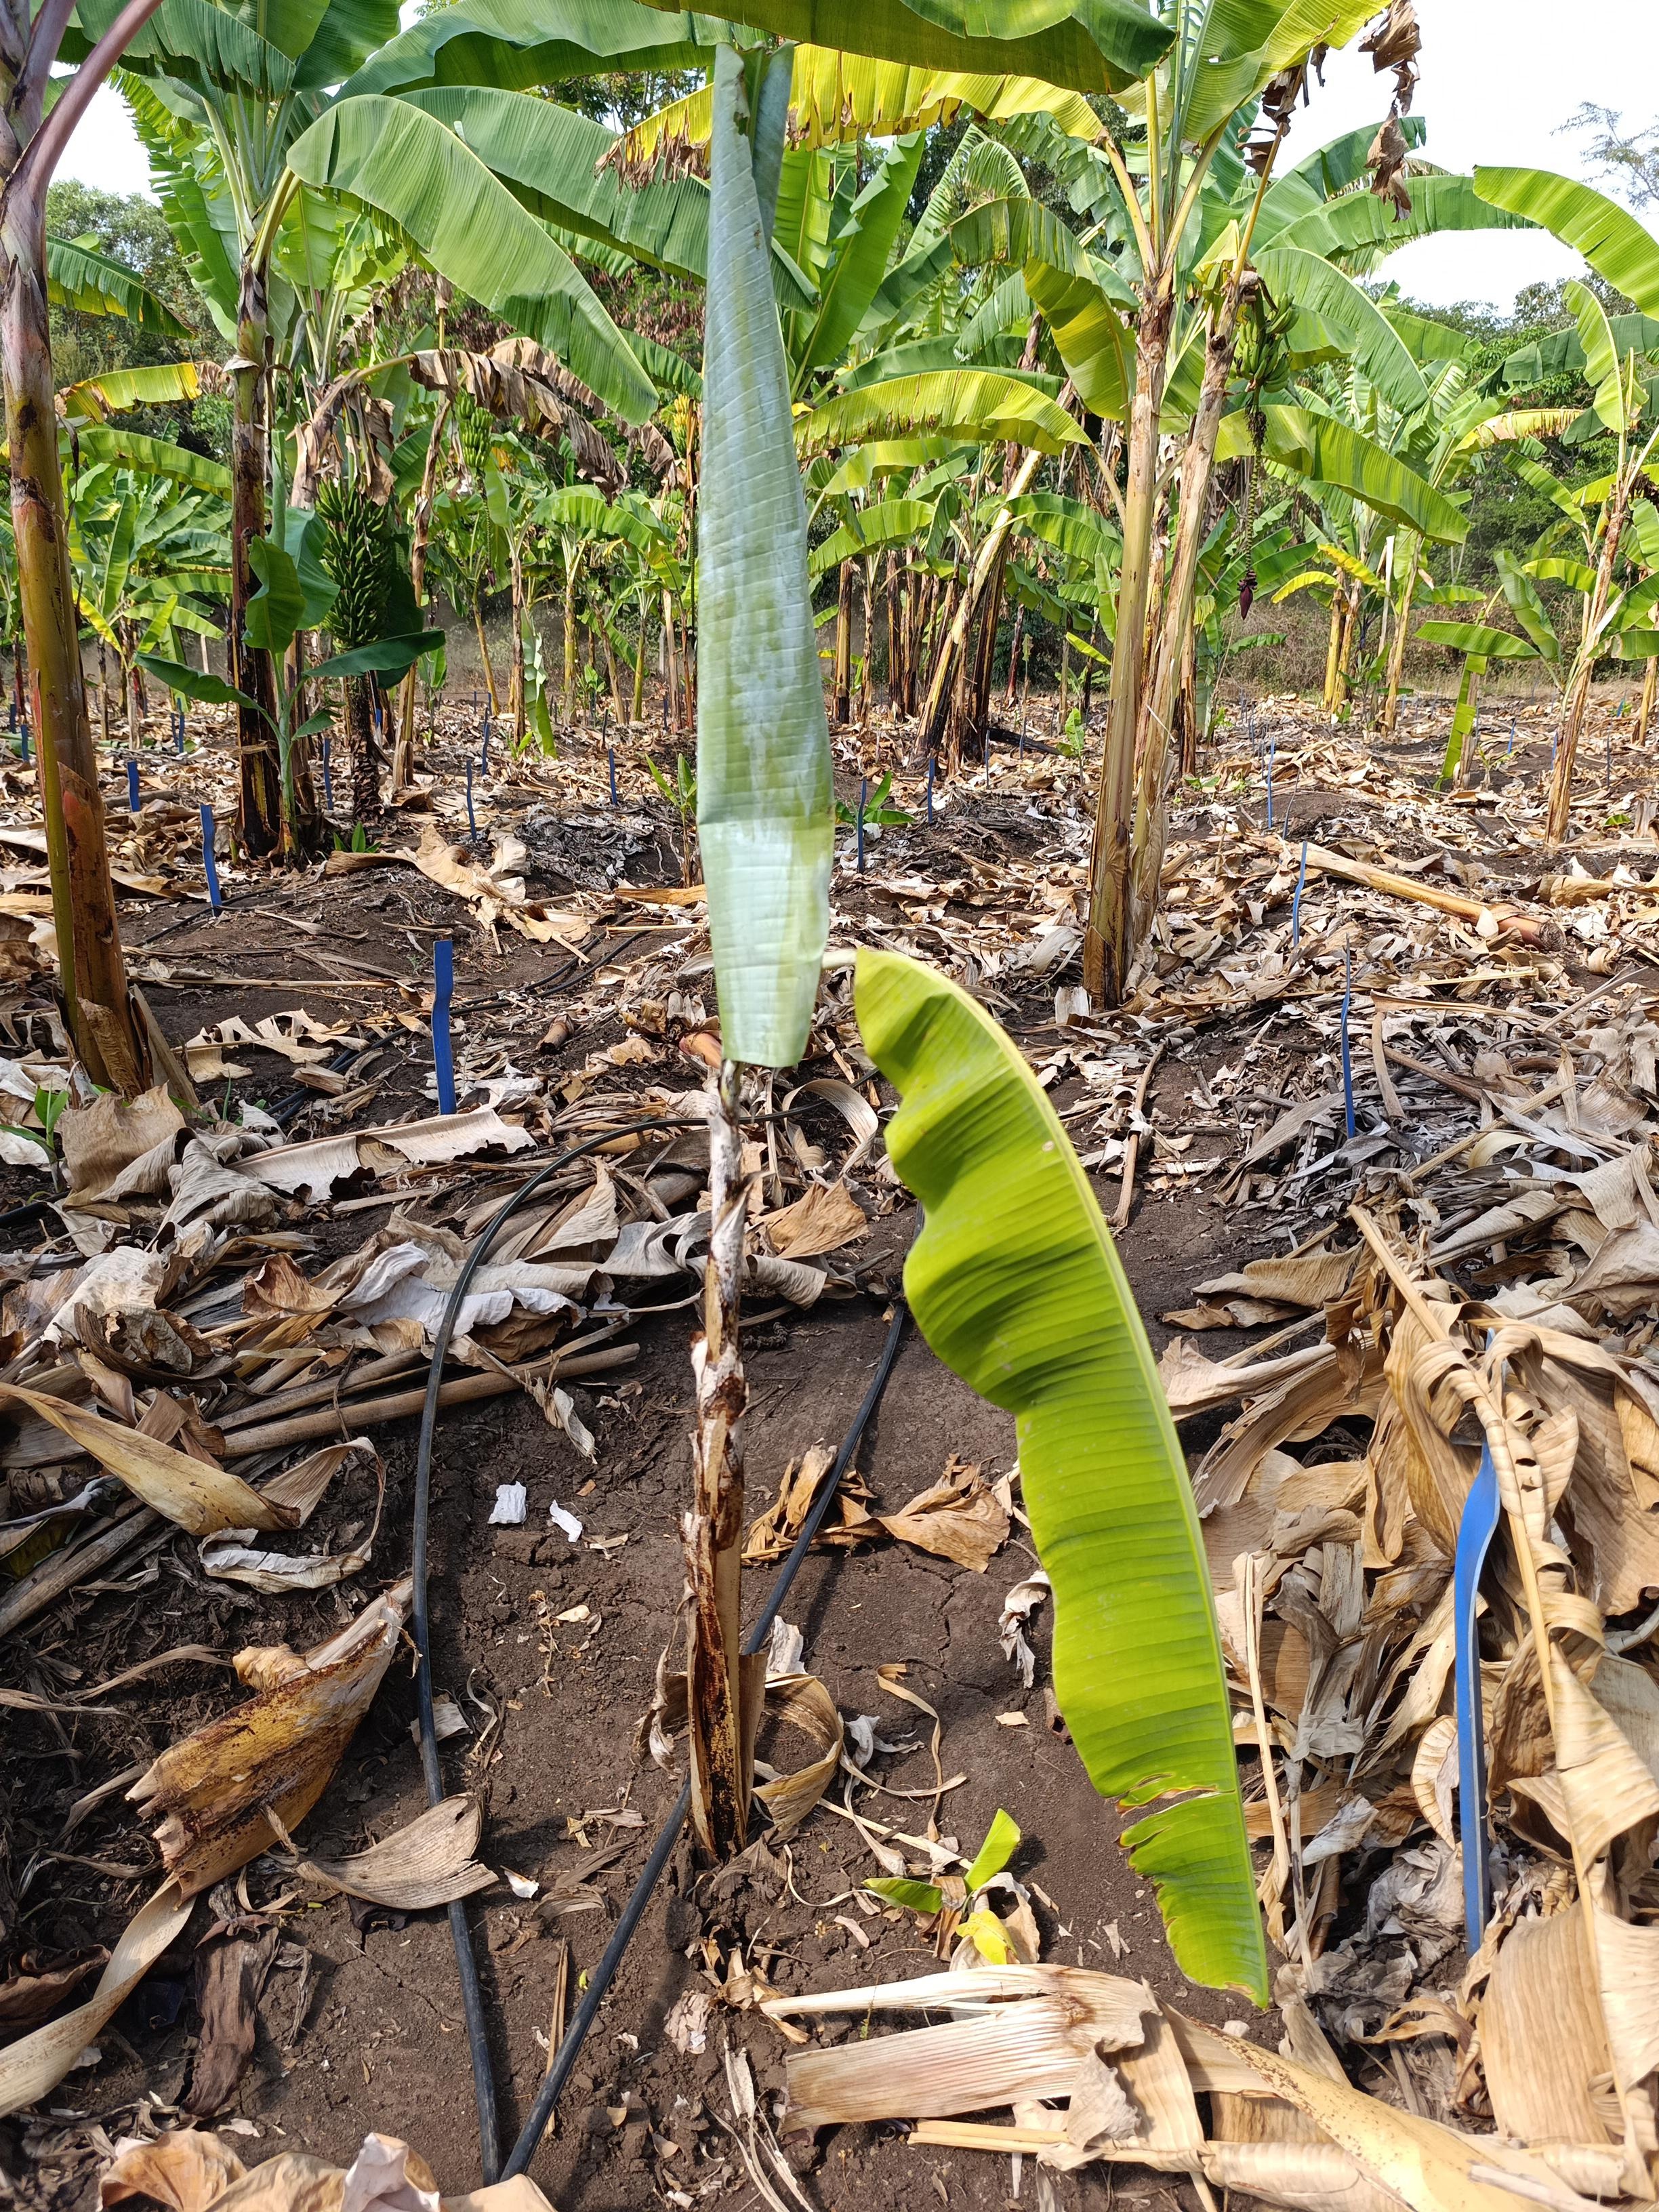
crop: banana
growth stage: vegetative
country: Tanzania
